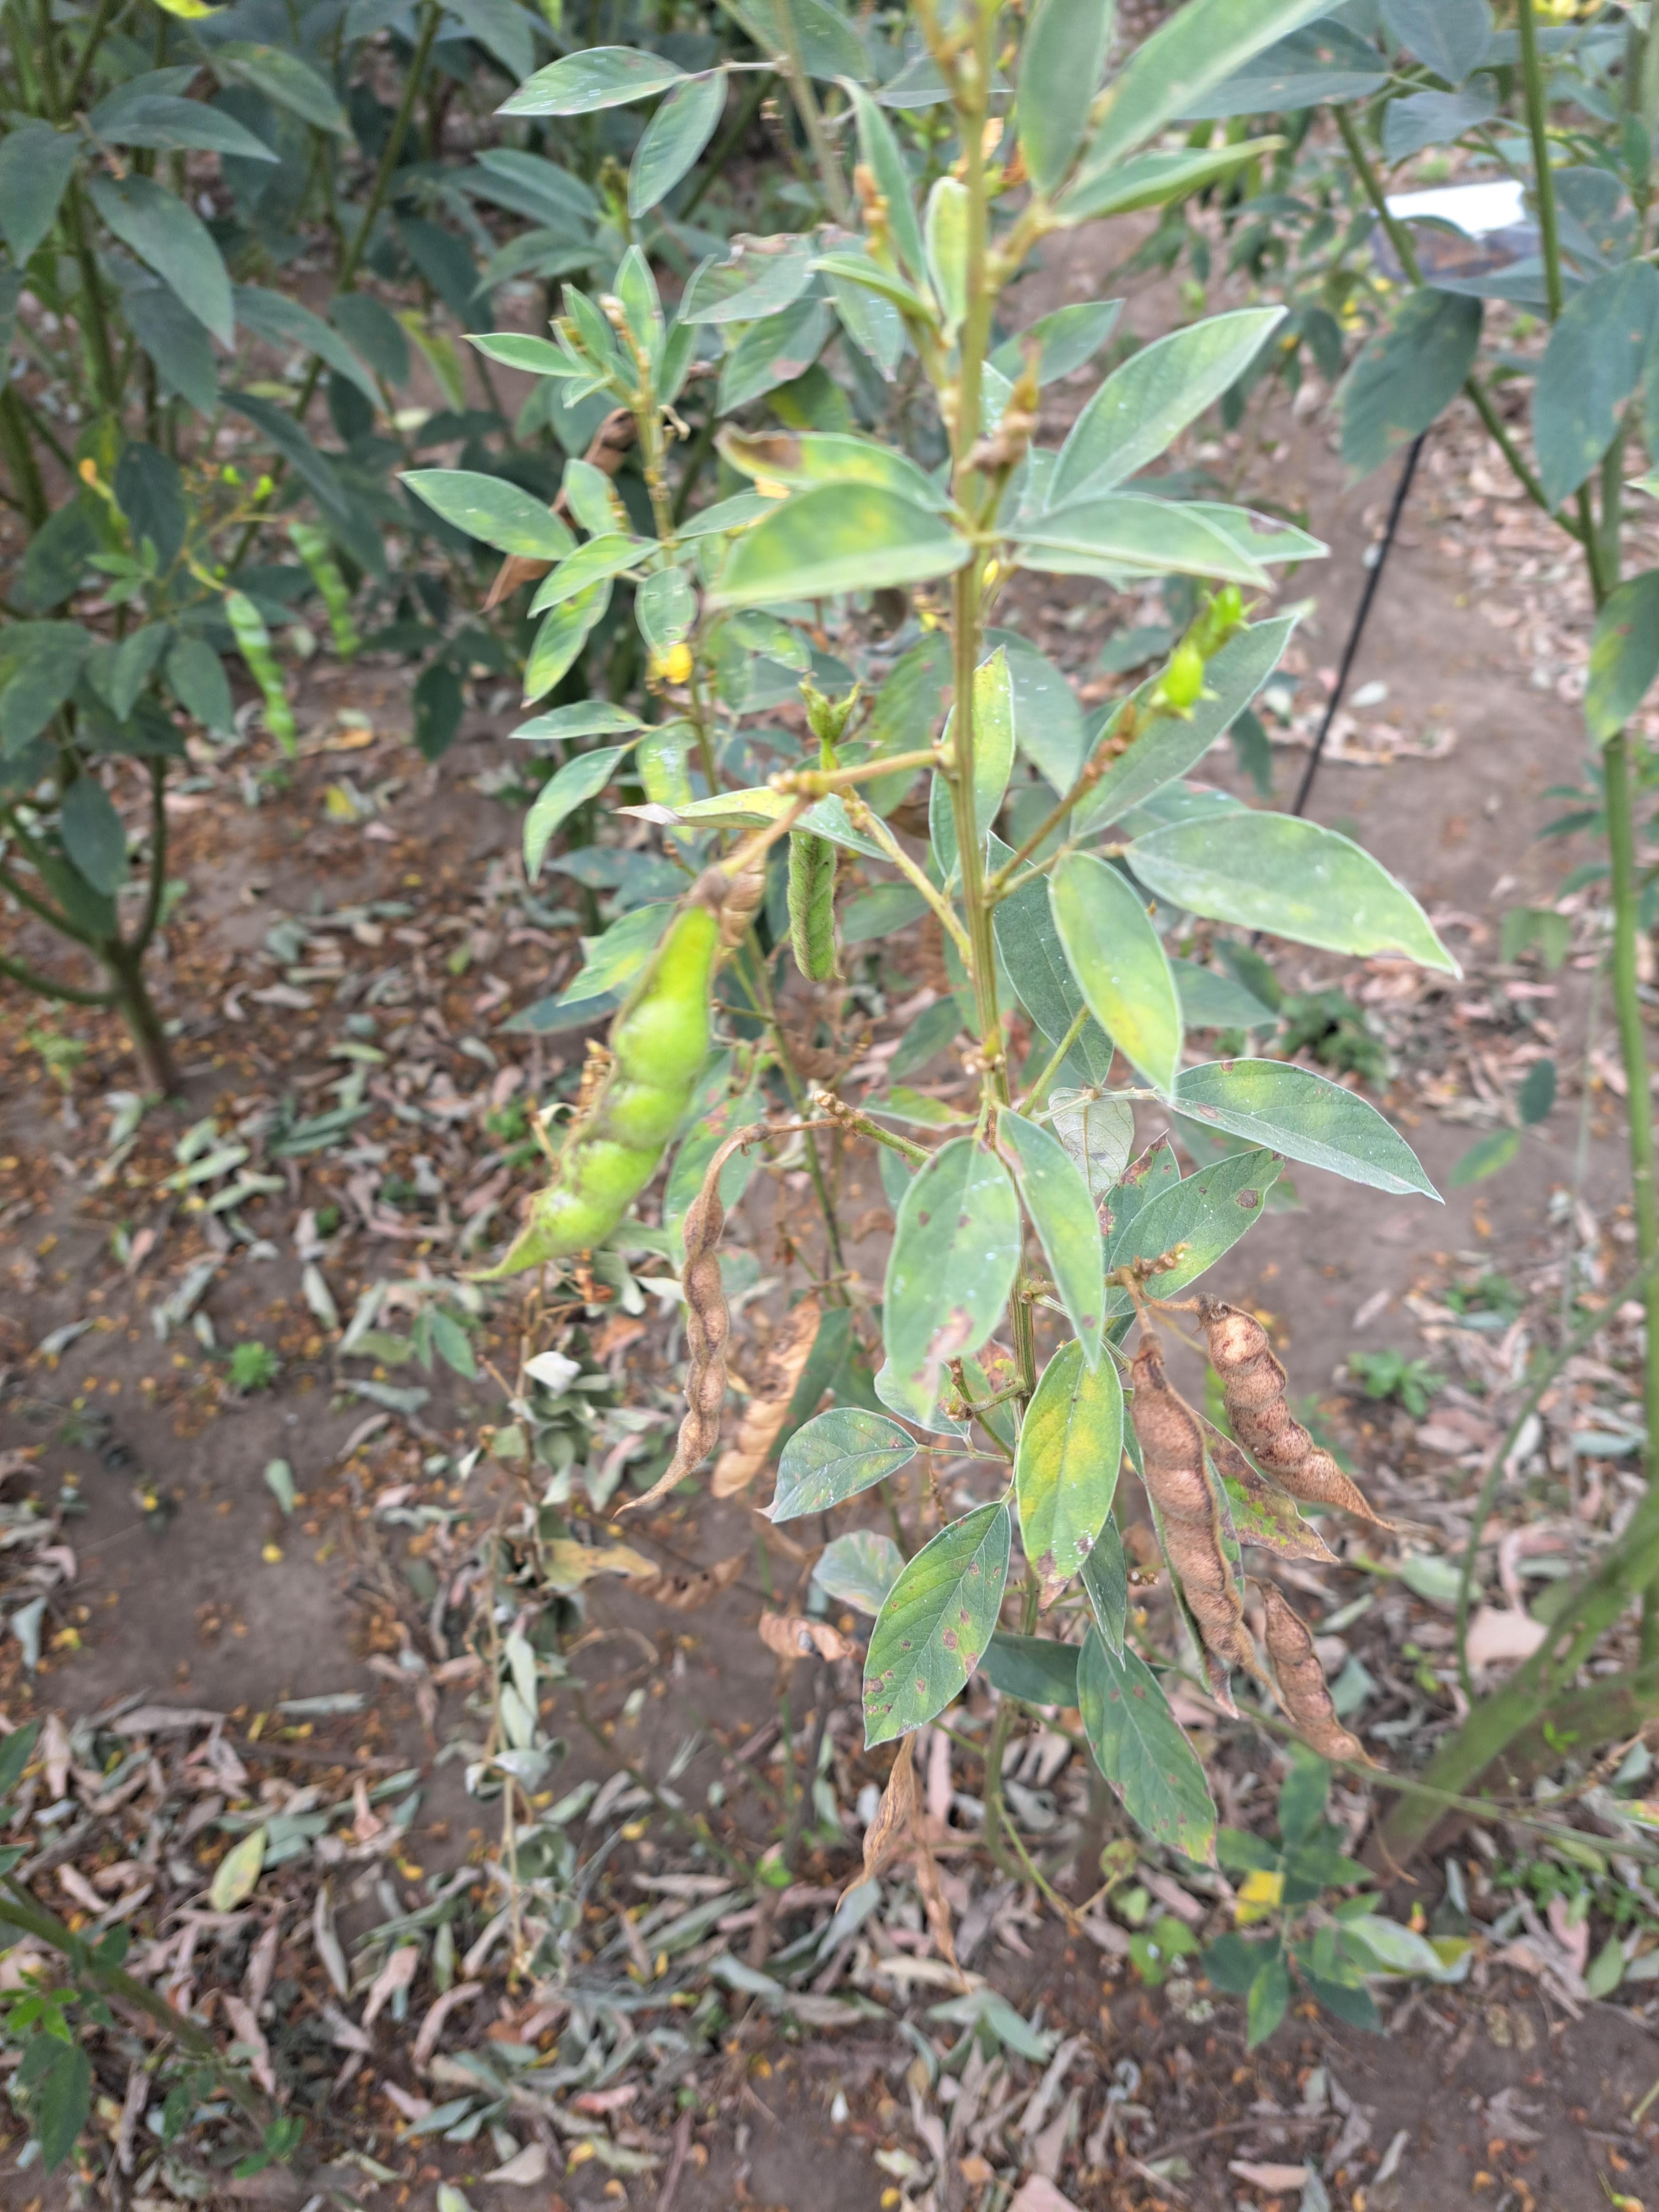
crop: pigeonpea
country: Tanzania
